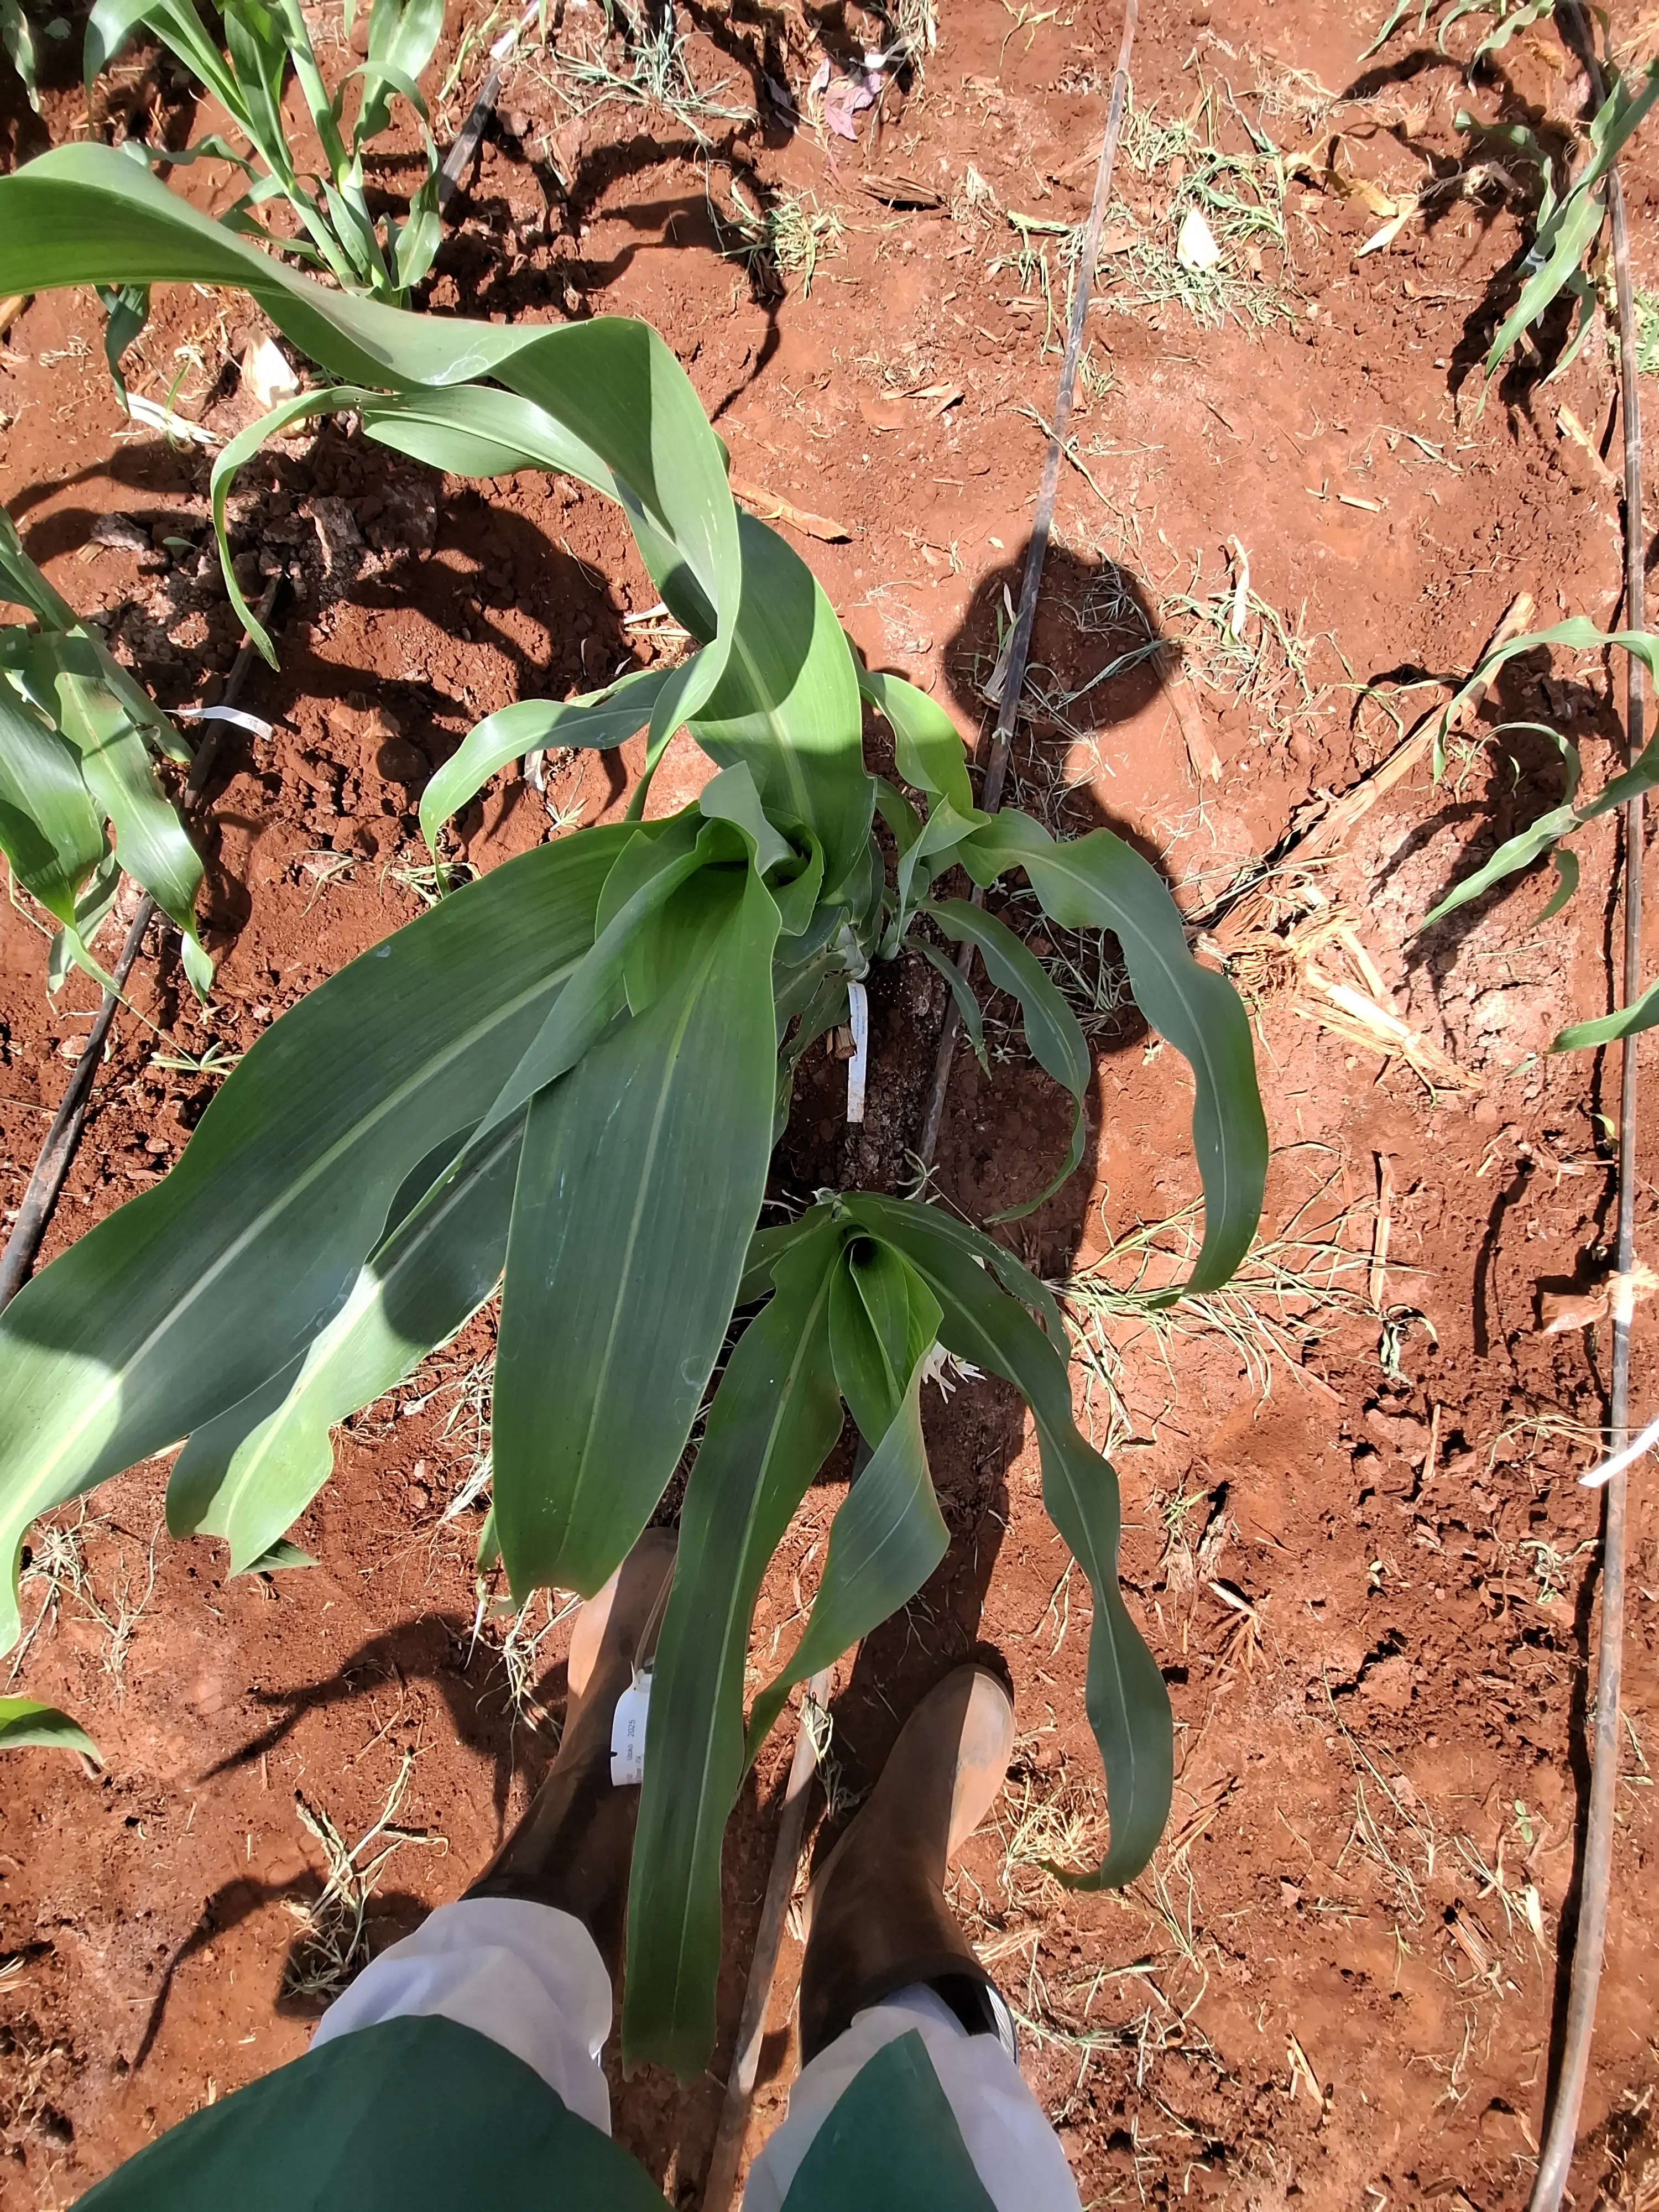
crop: sorghum
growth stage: vegetative
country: Kenya
